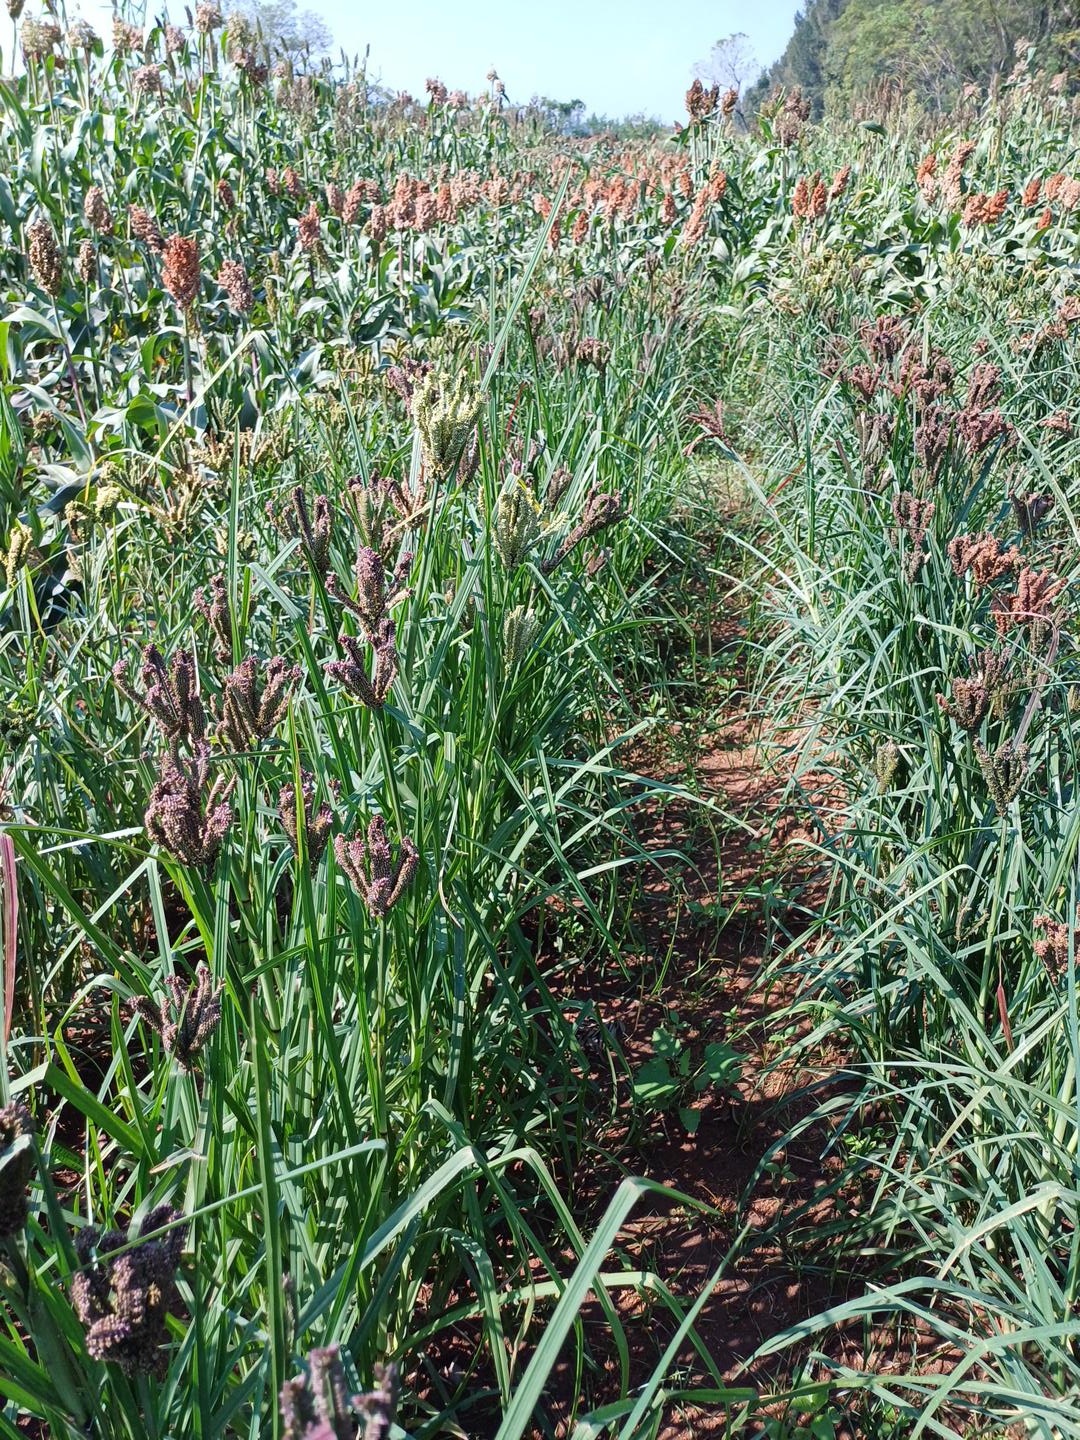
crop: finger millet
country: Kenya
